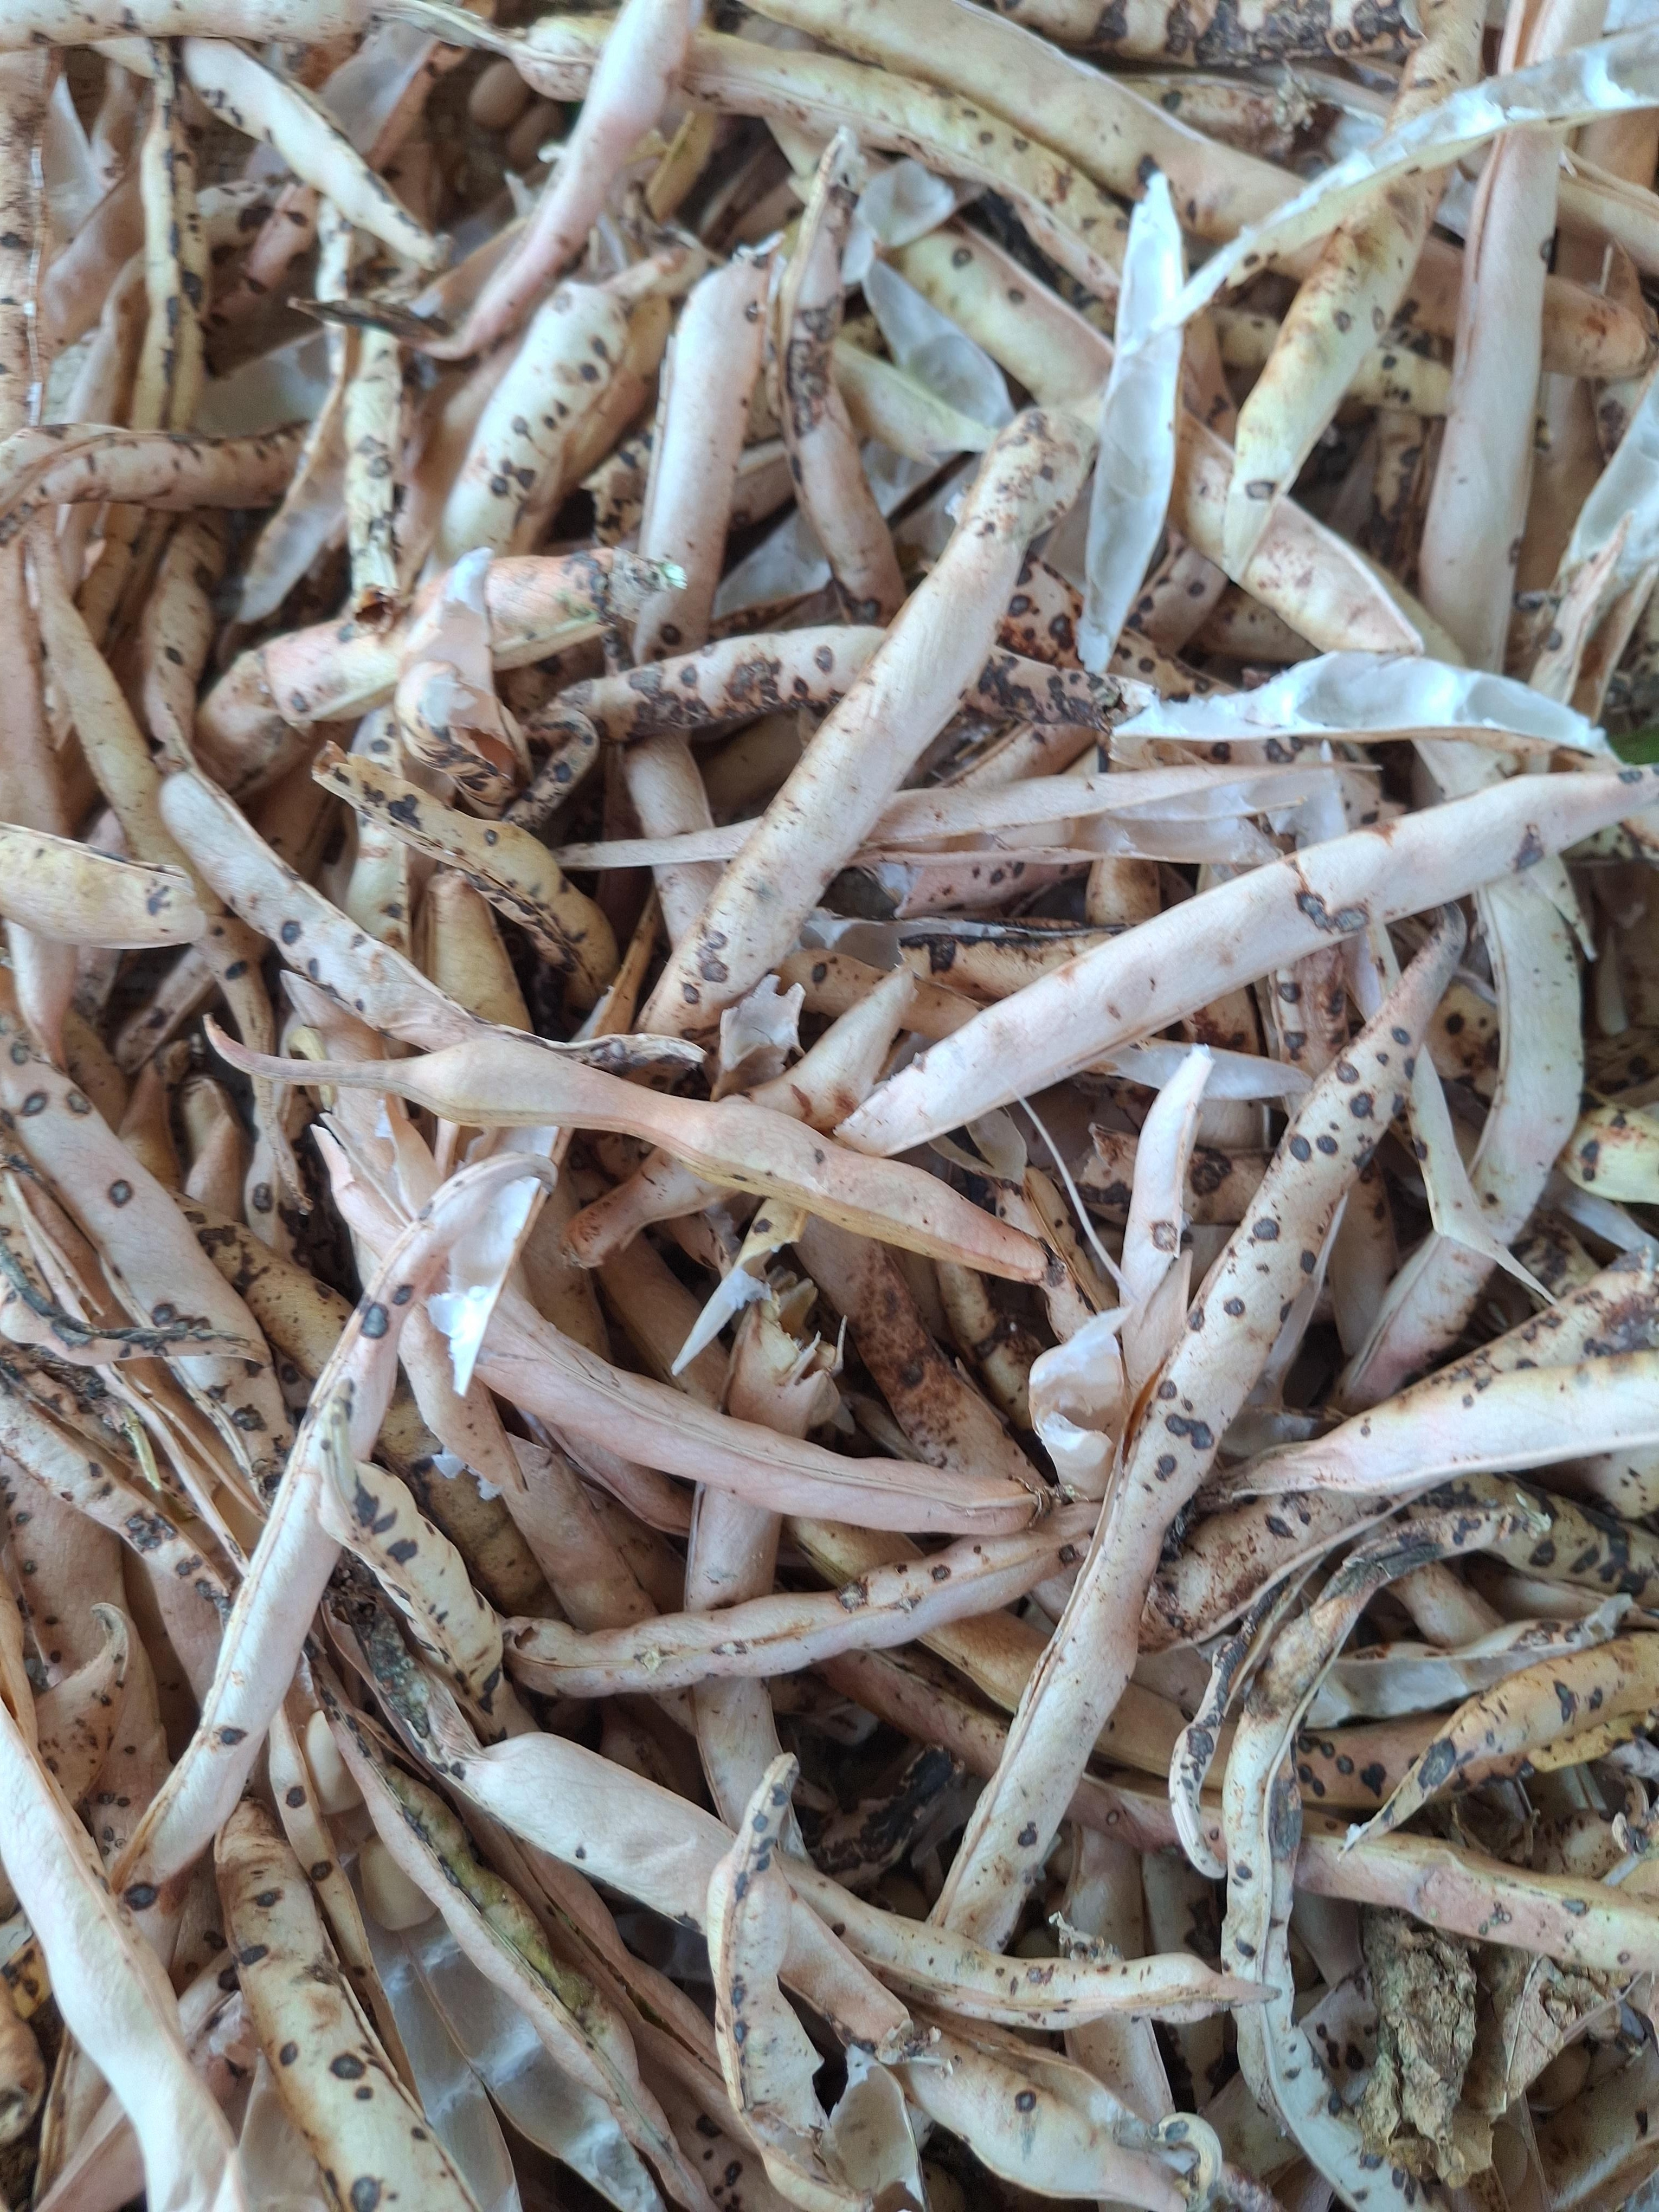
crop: cowpea
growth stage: harvest
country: Nigeria
